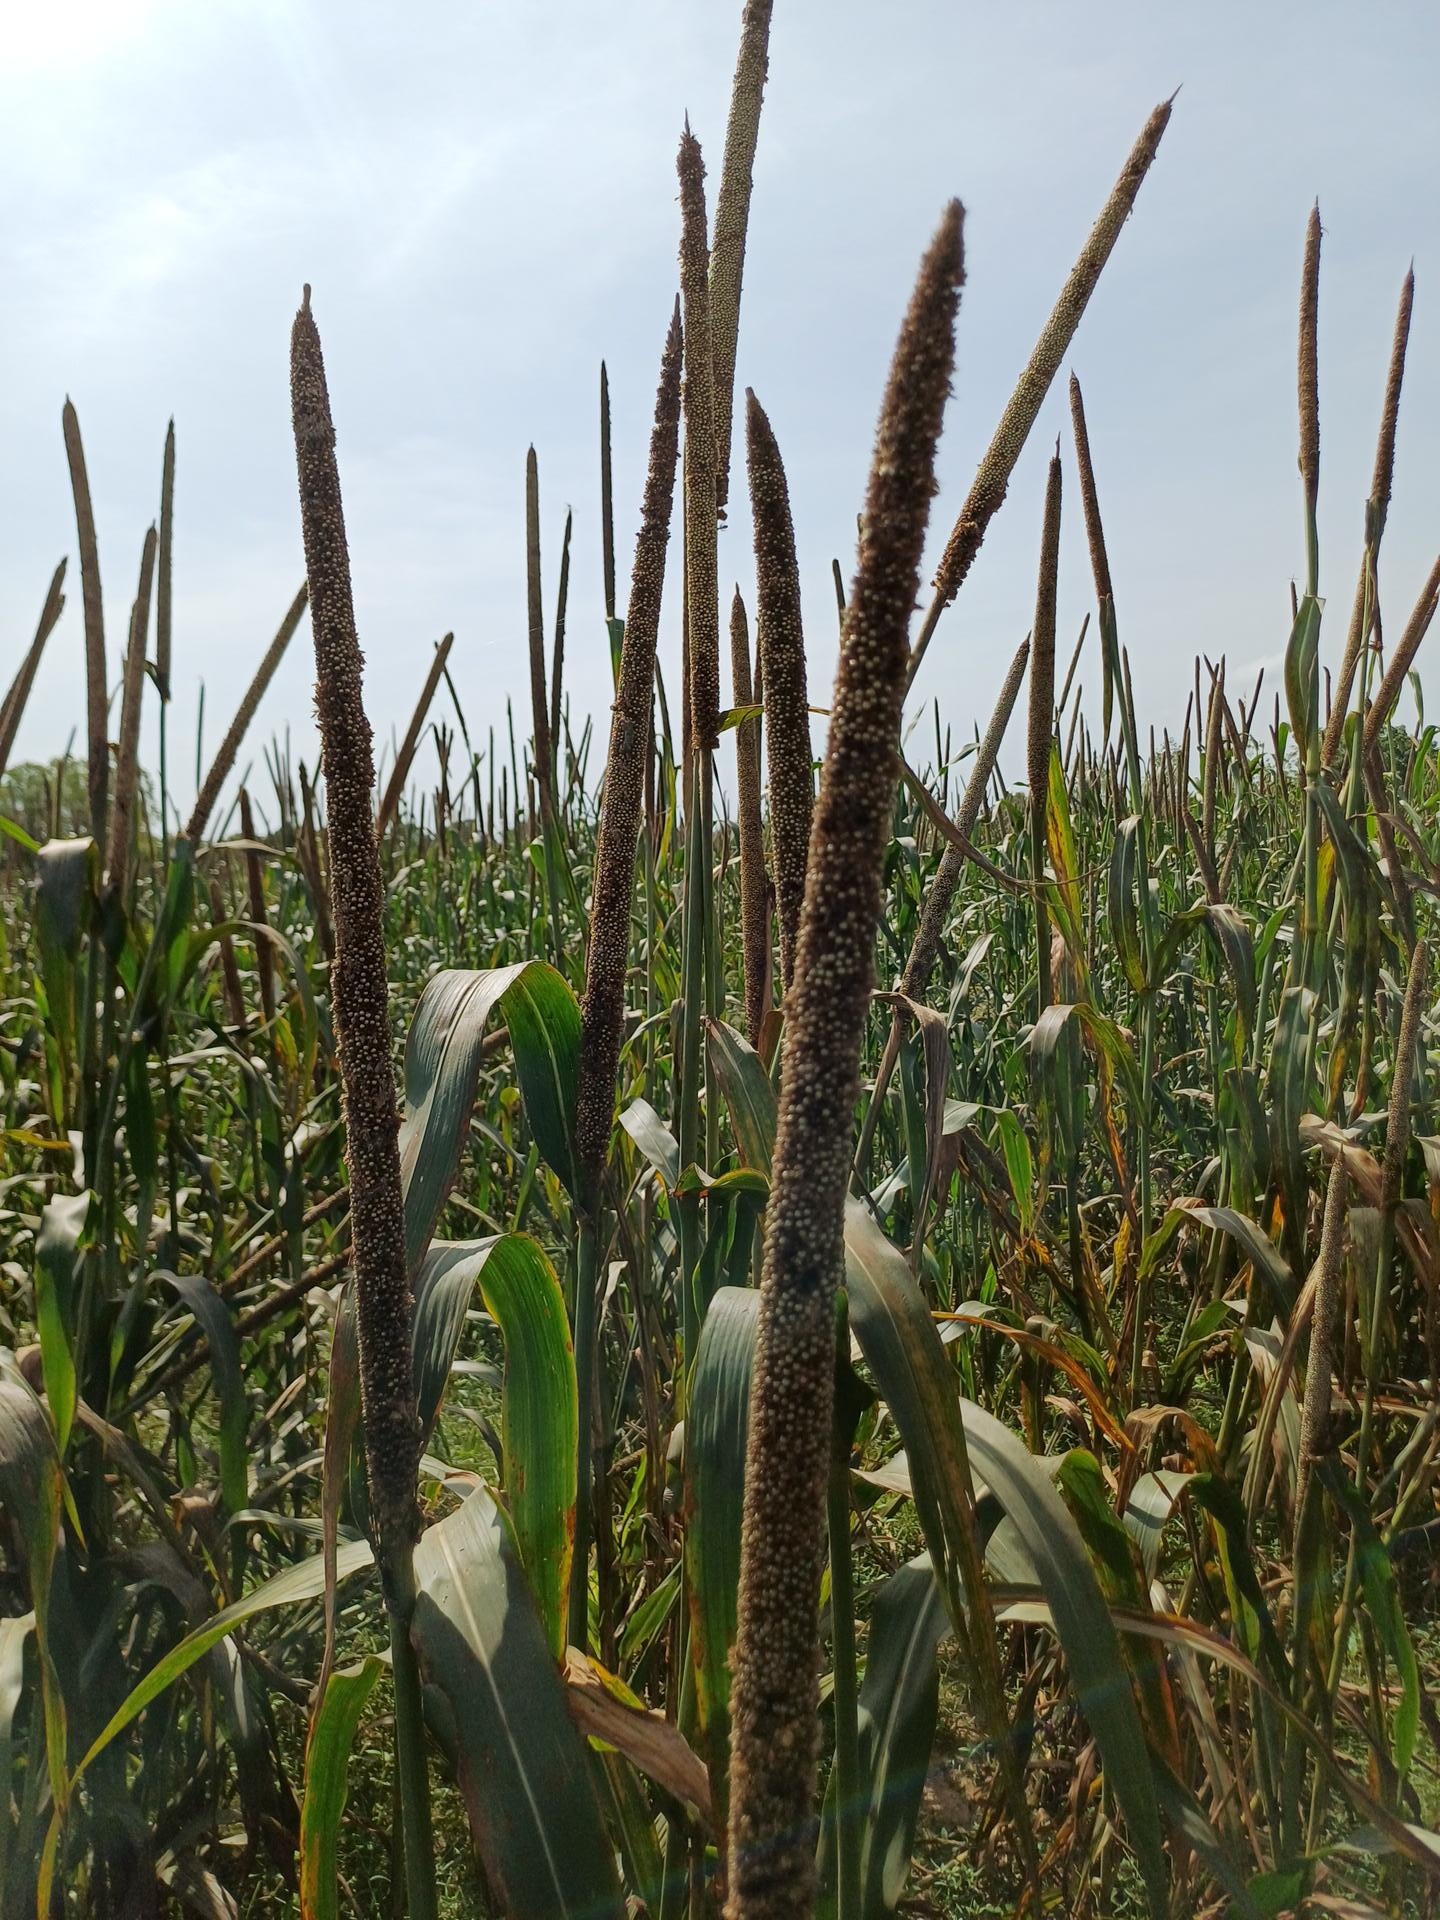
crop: pearl millet
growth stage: filling grain
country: Senegal
